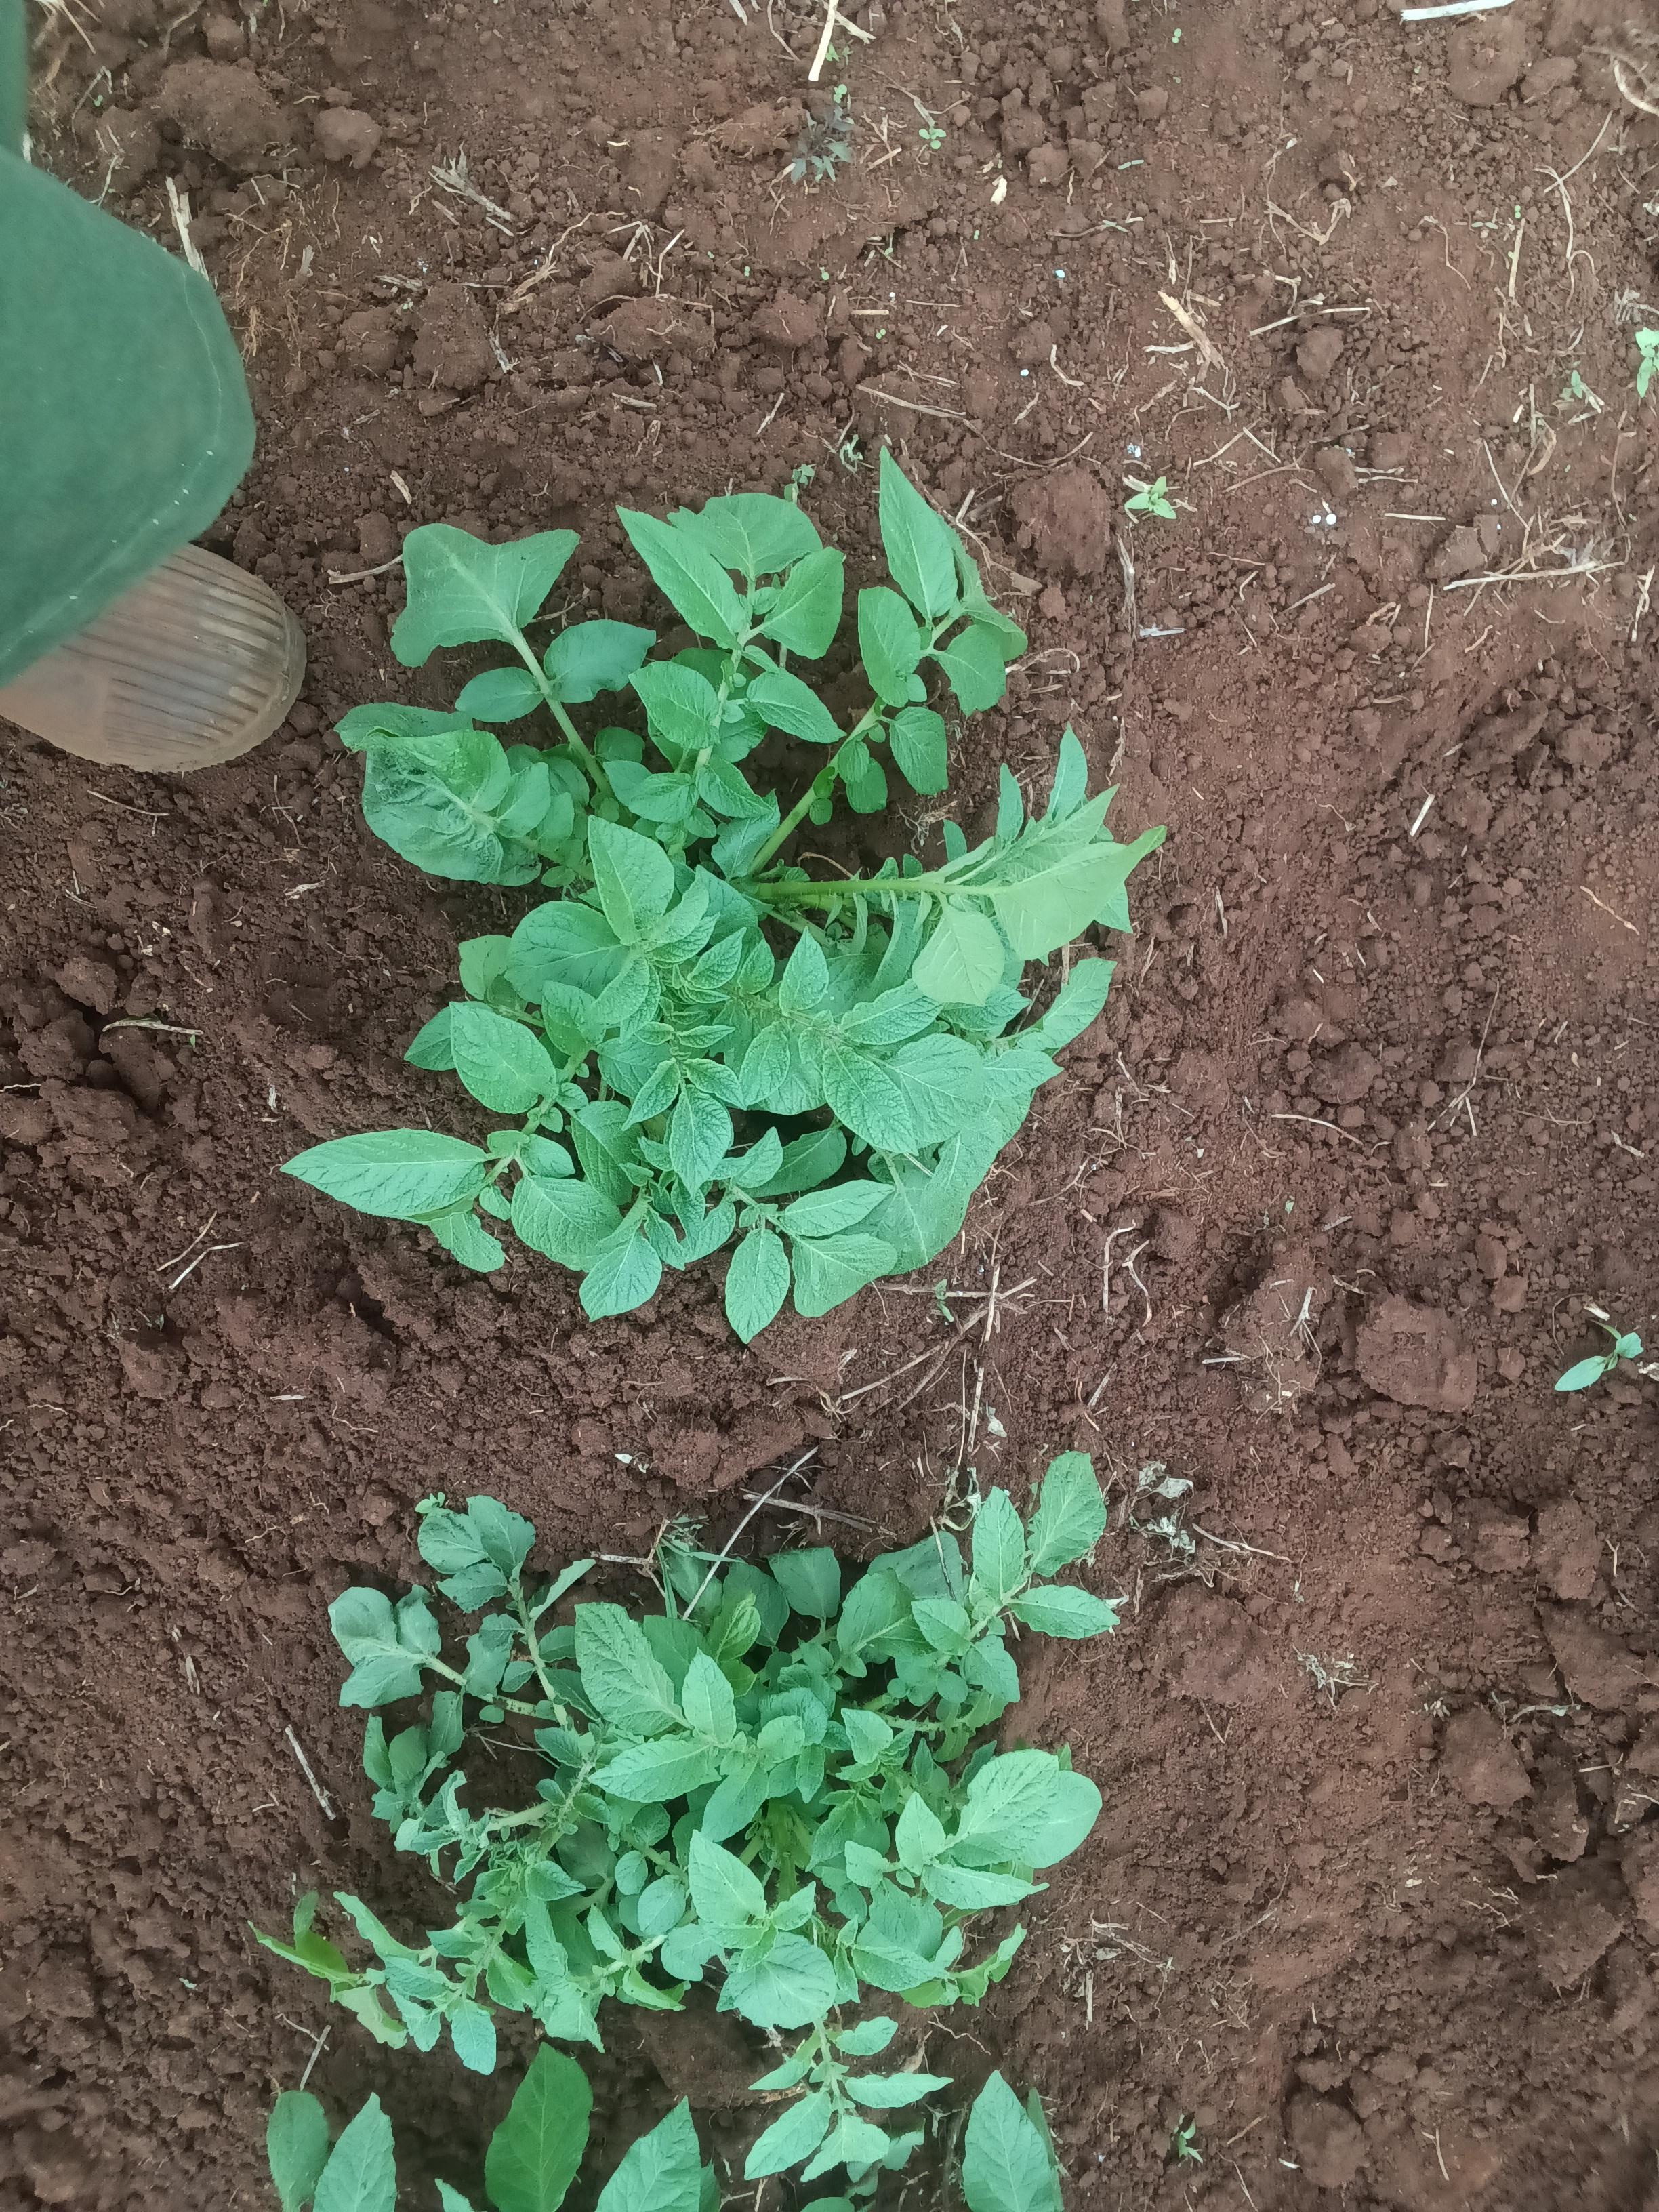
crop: potato
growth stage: emergence
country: Kenya
